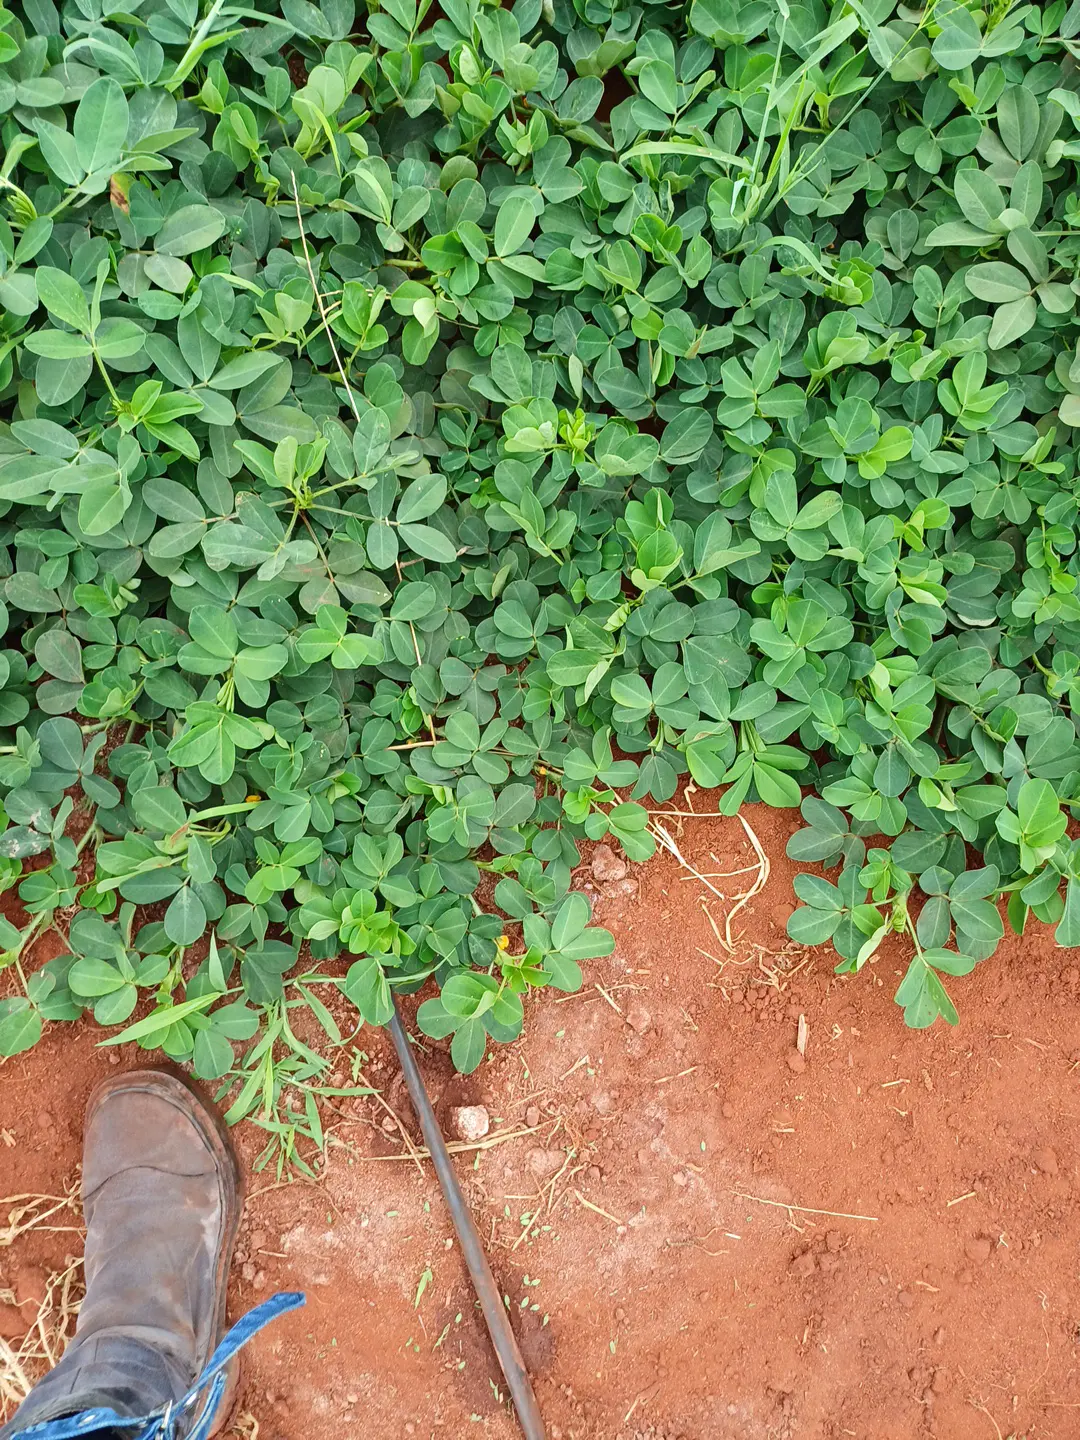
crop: groundnut
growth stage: flowering
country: Kenya
